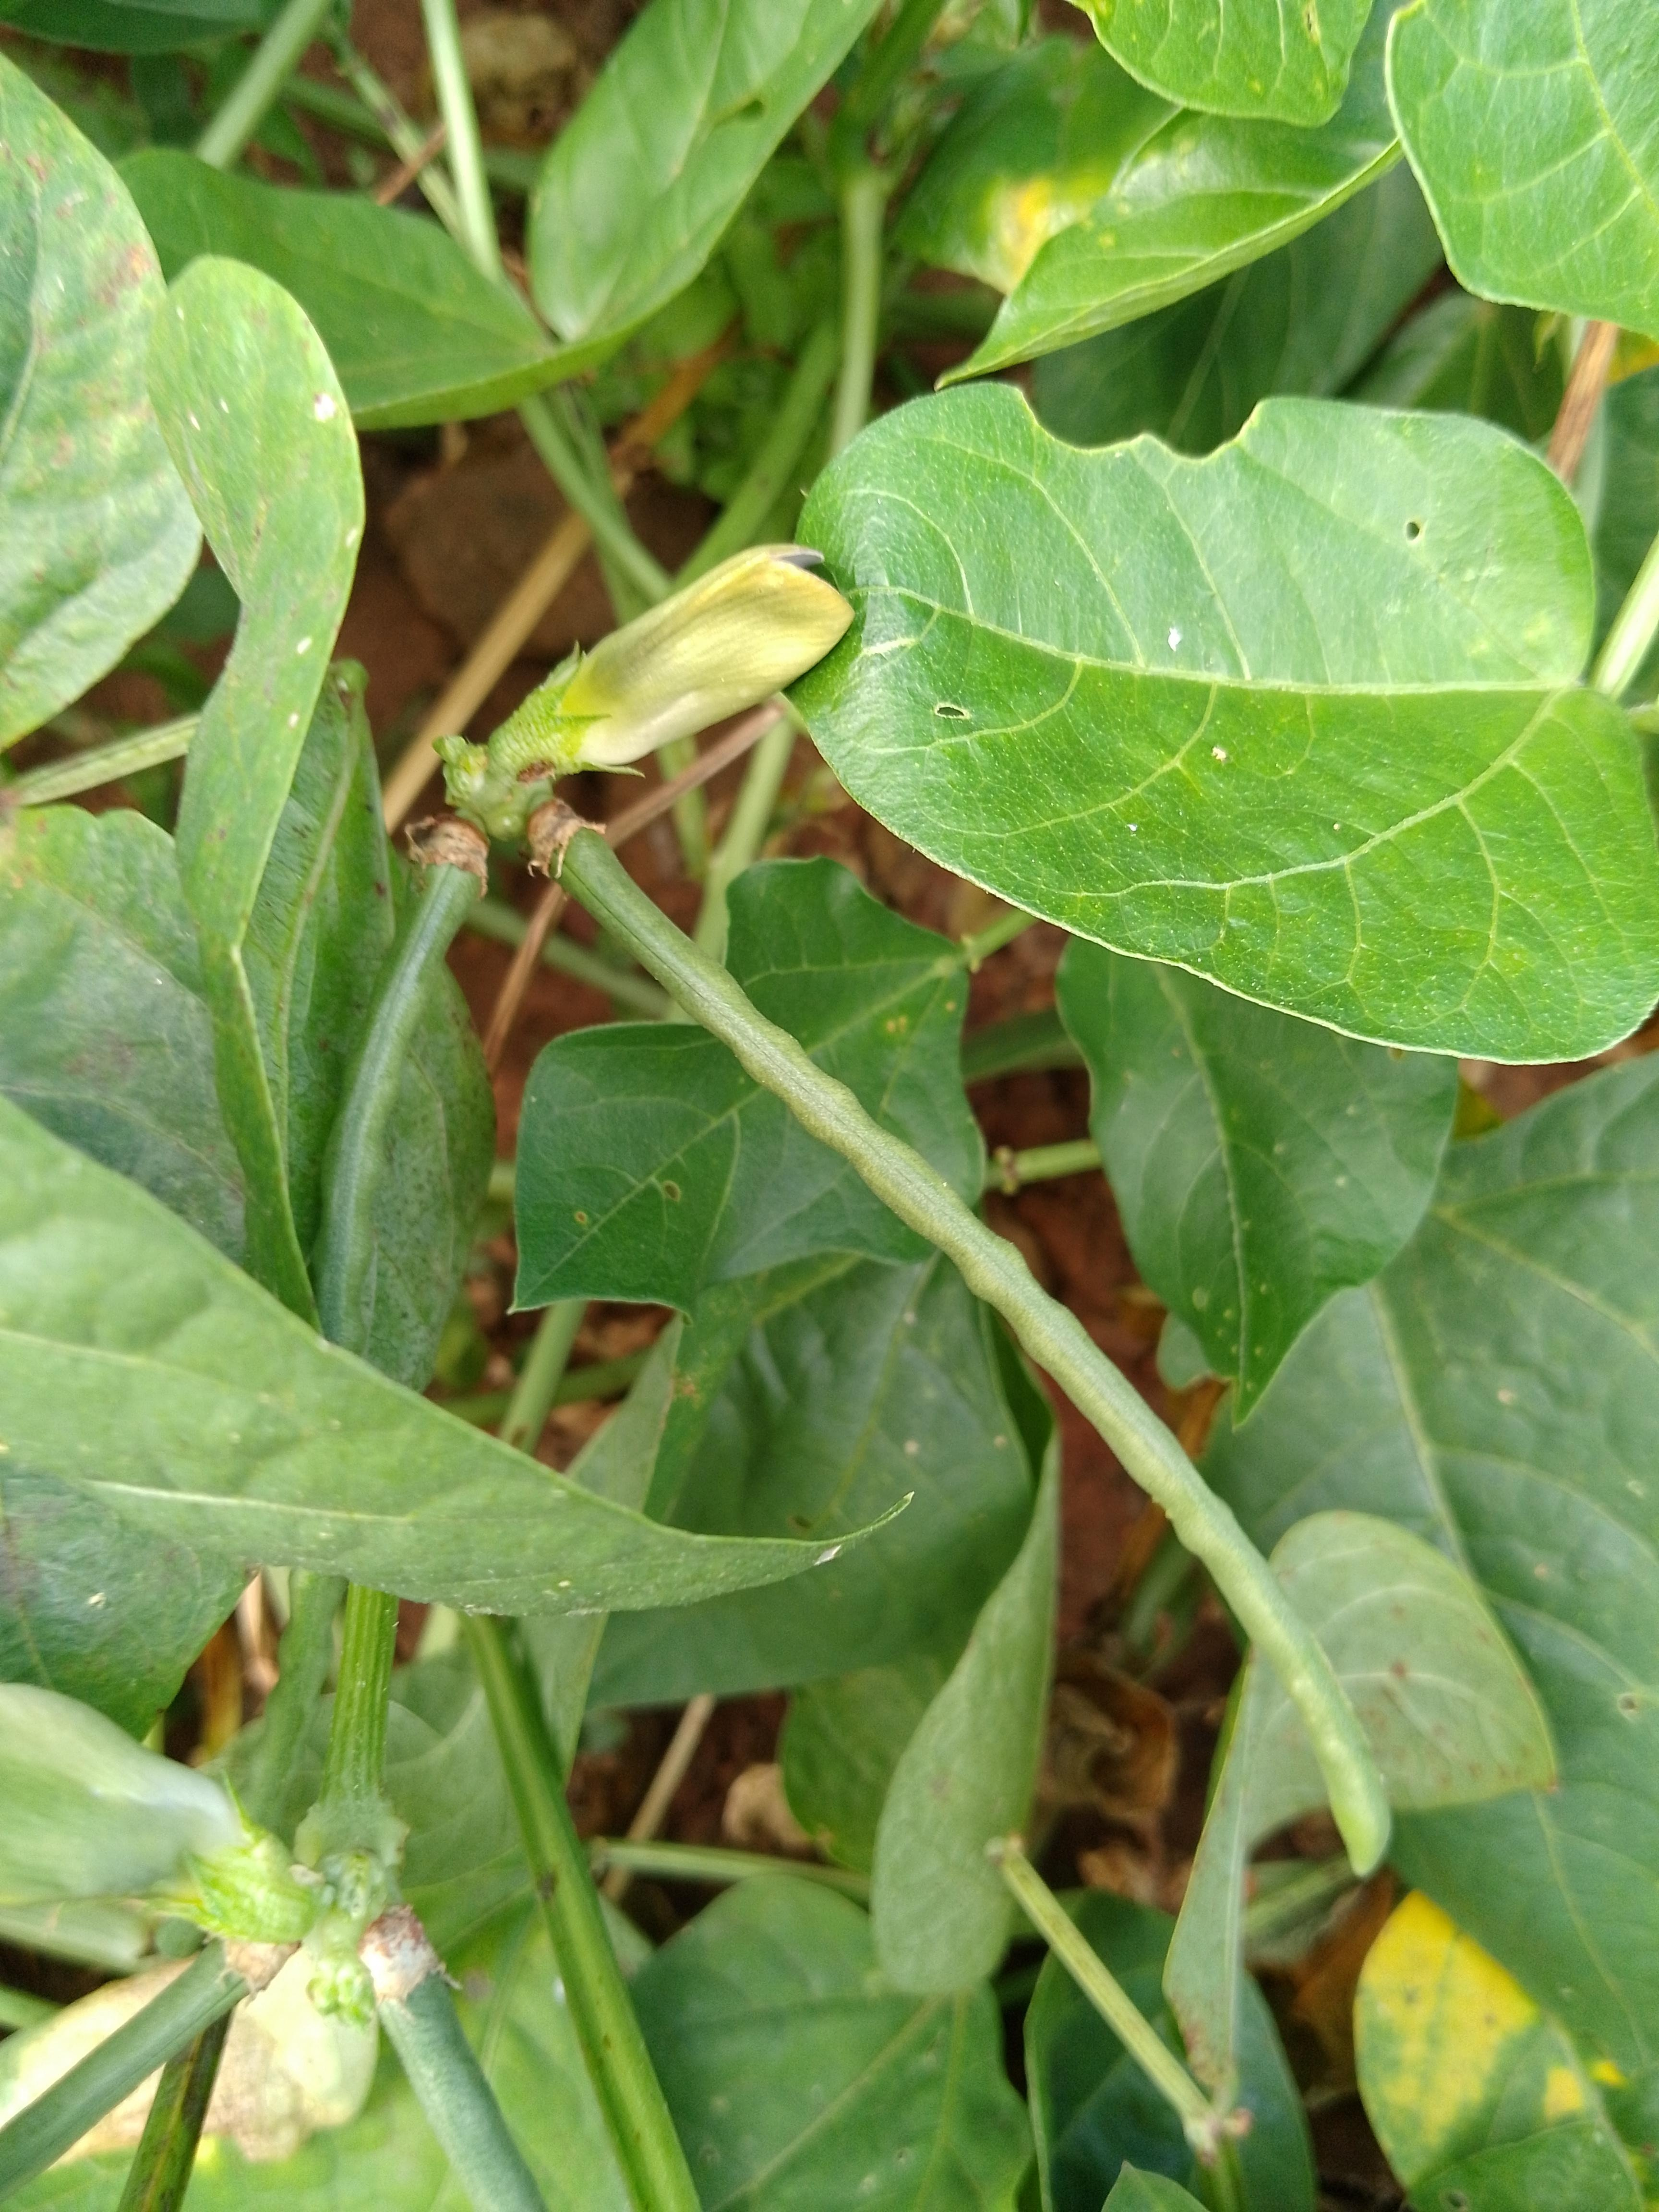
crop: cowpea
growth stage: development pod
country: Malawi
